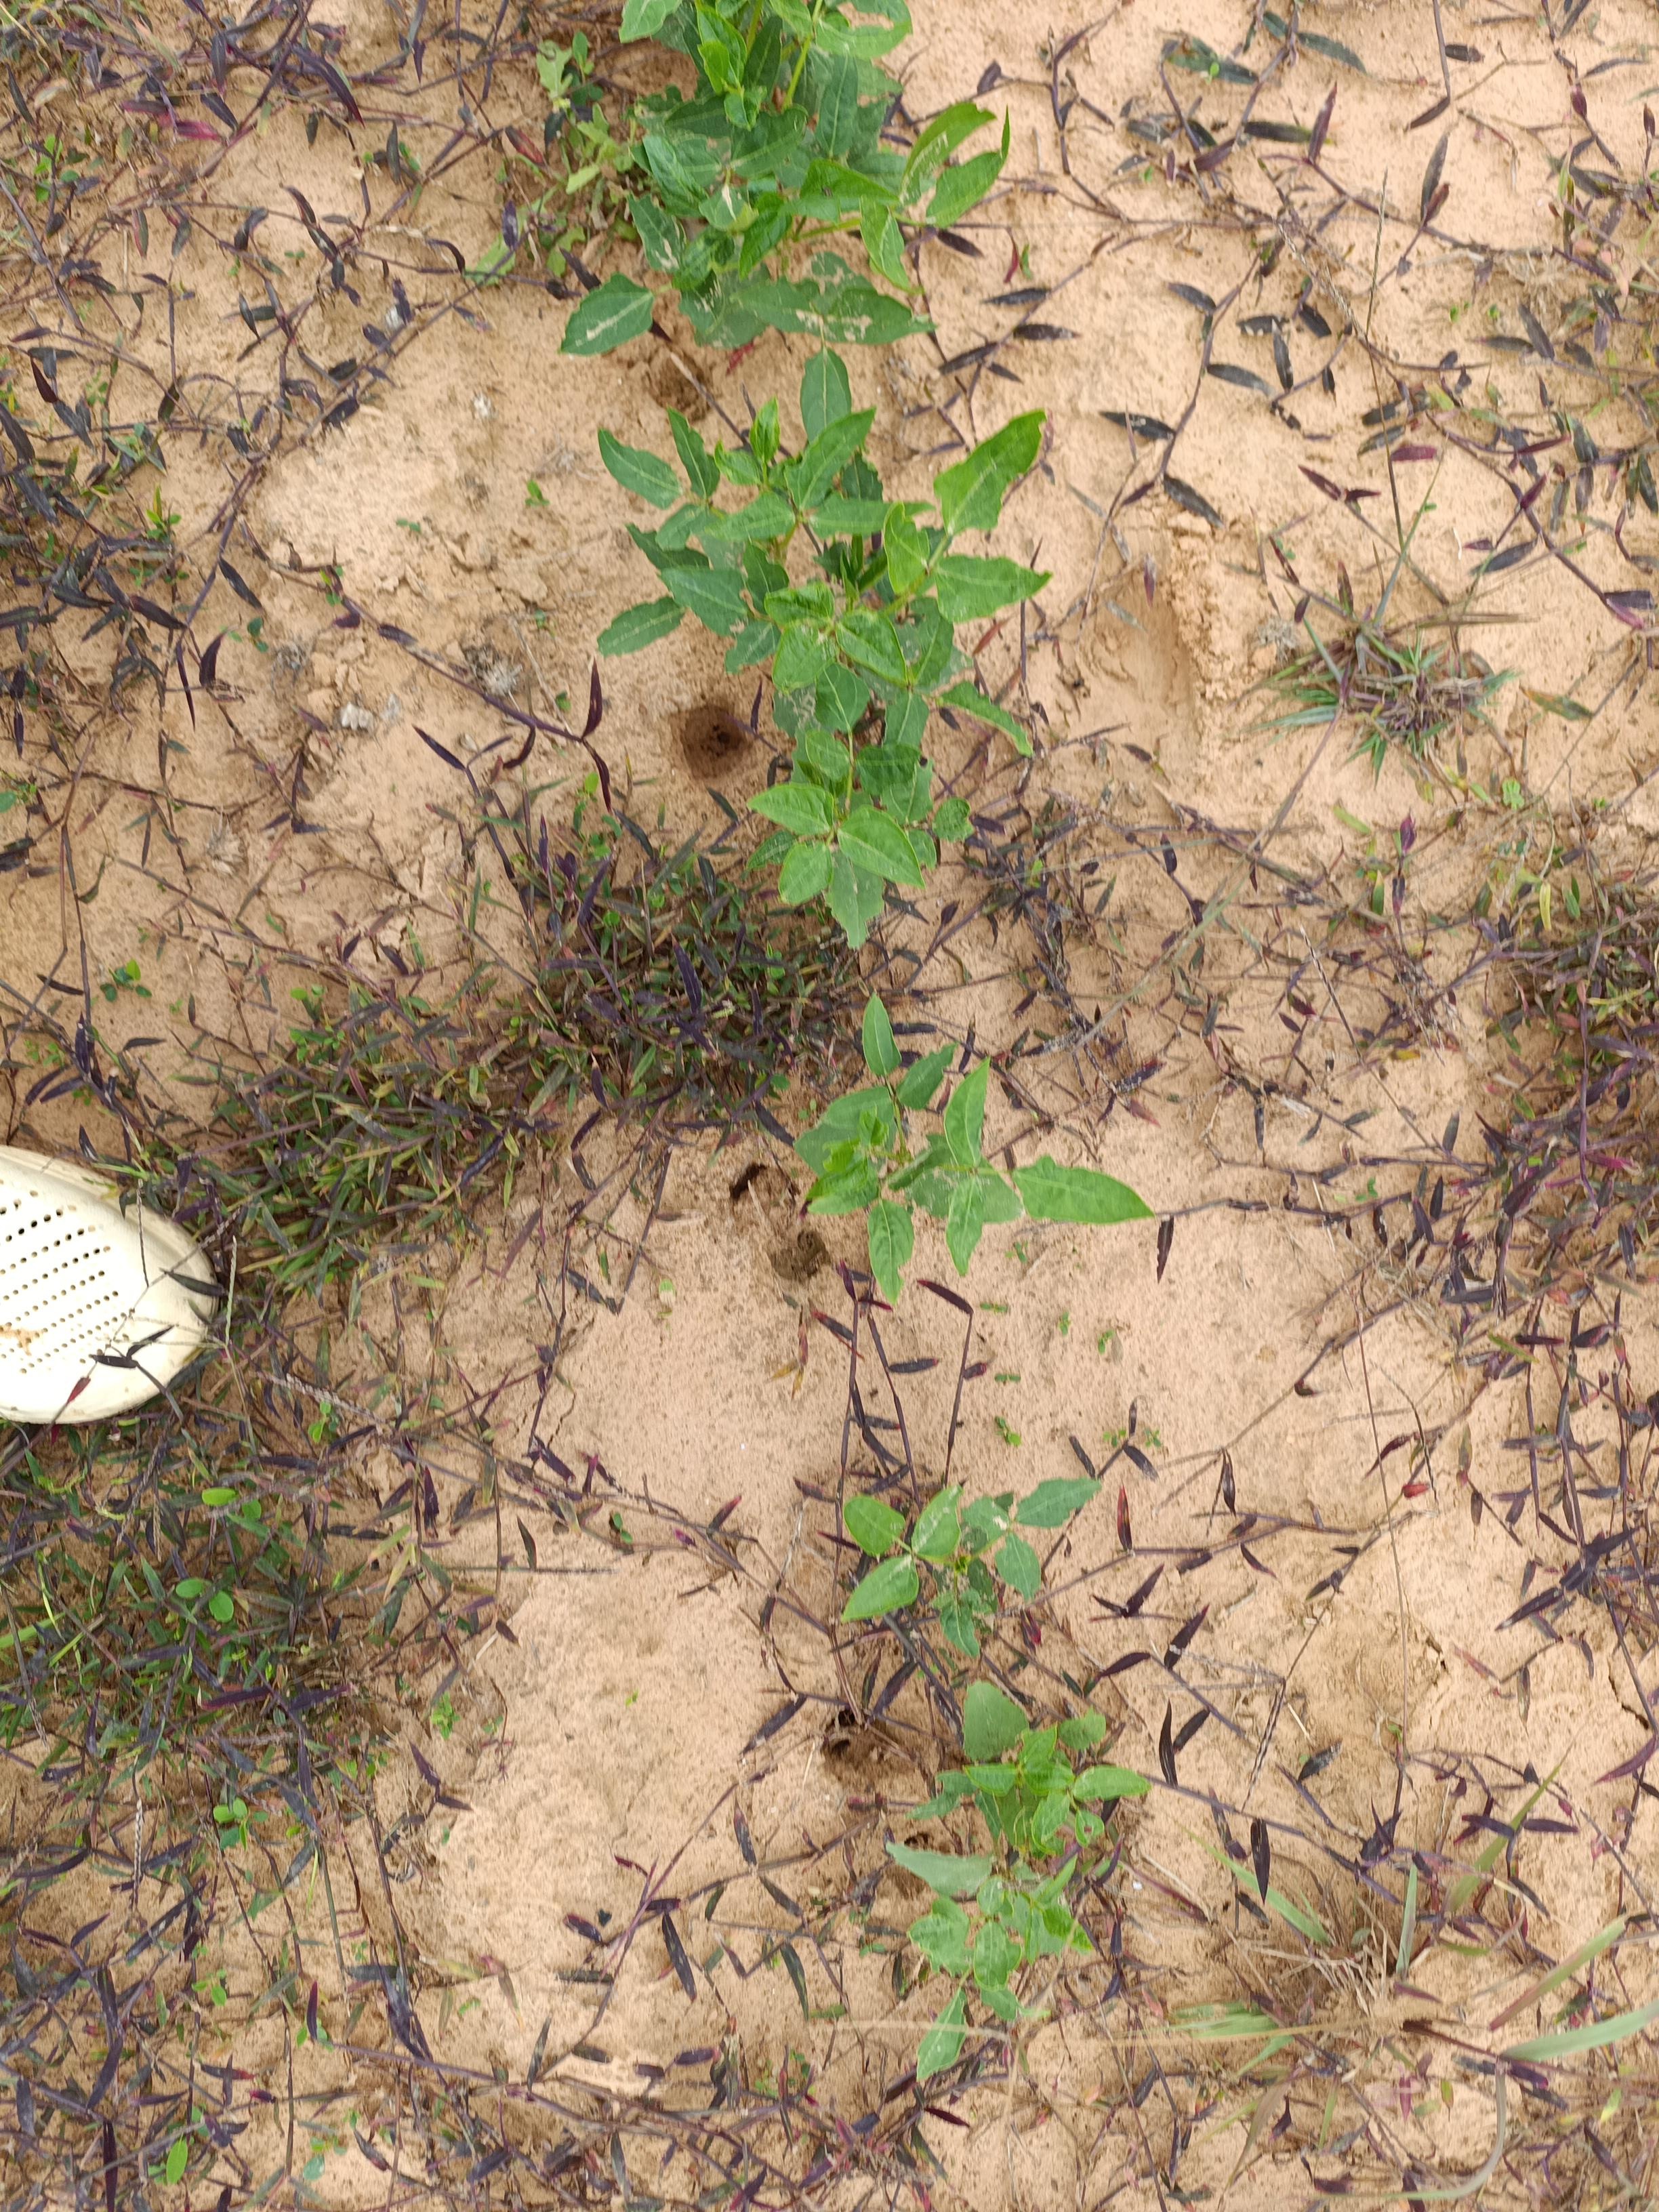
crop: cowpea
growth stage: emergence
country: Nigeria
